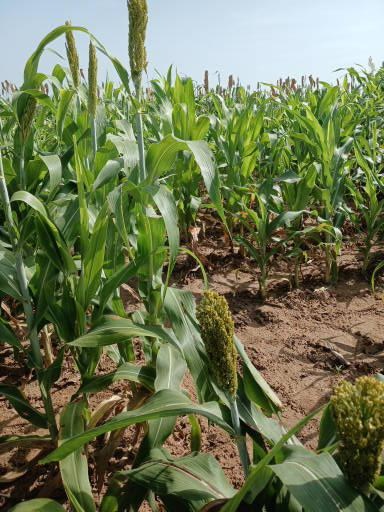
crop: sorghum
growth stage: heading tuber
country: Senegal
